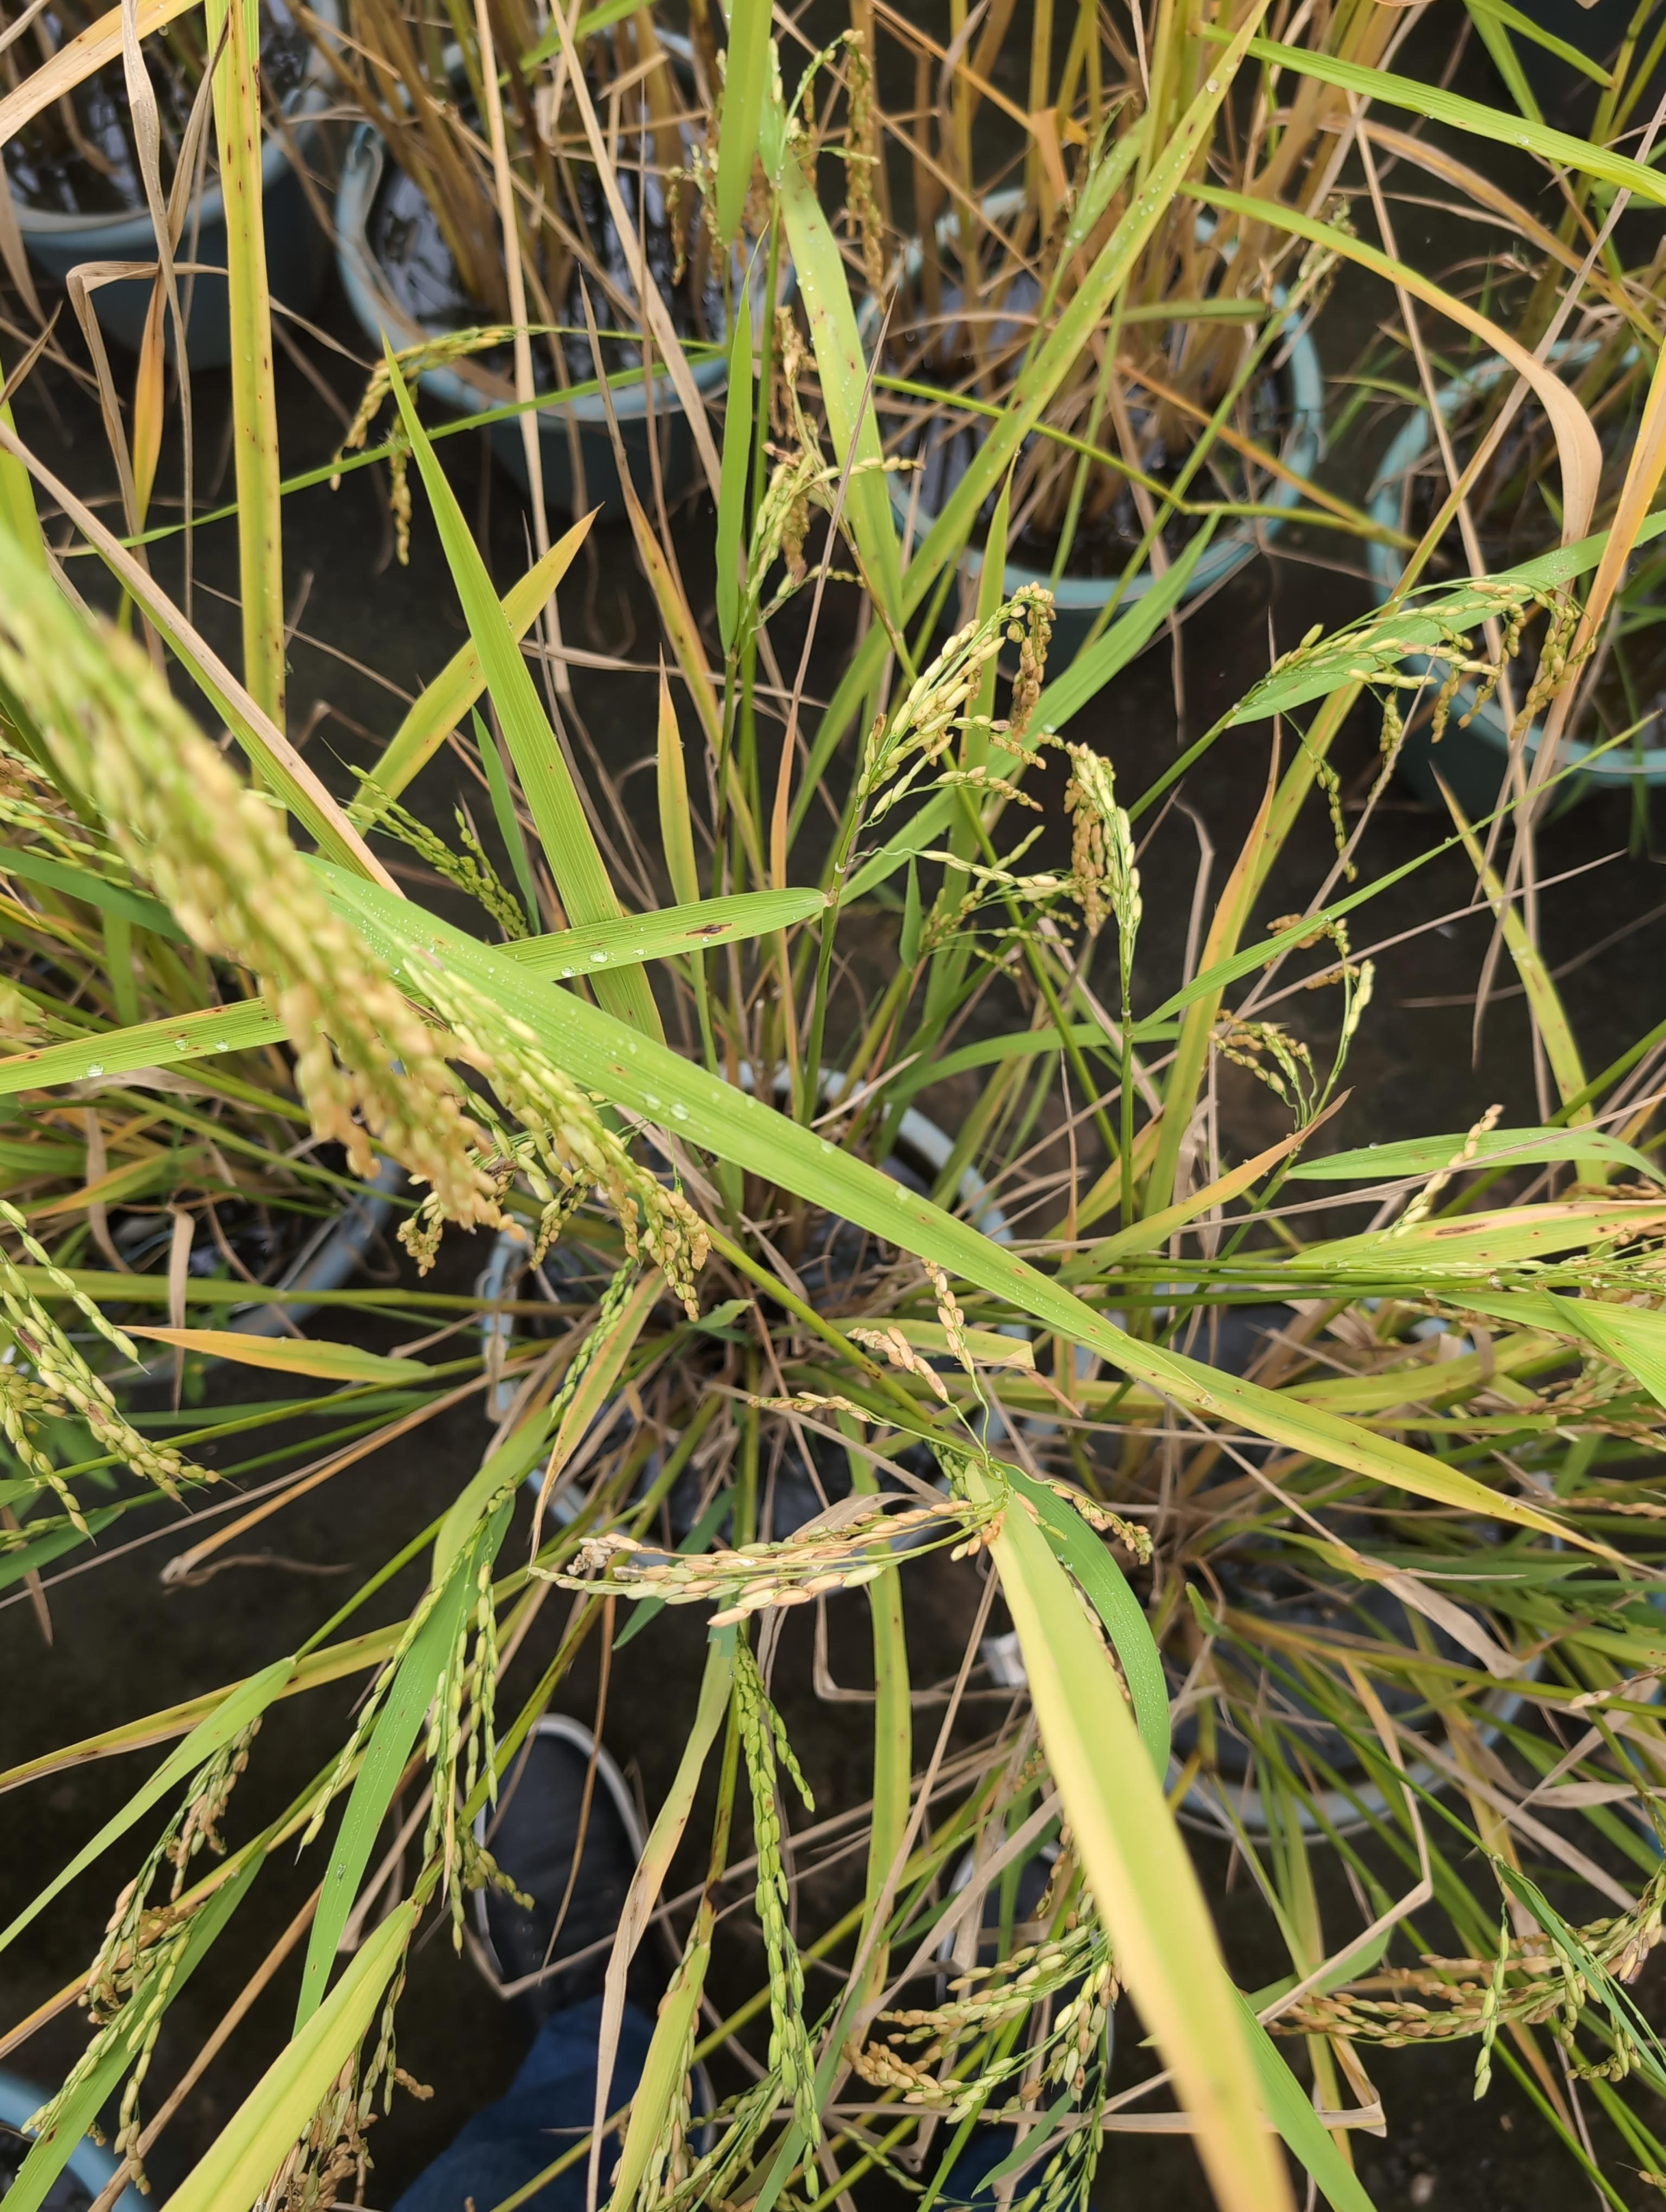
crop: rice
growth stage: senescence
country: Côte d'Ivoire
